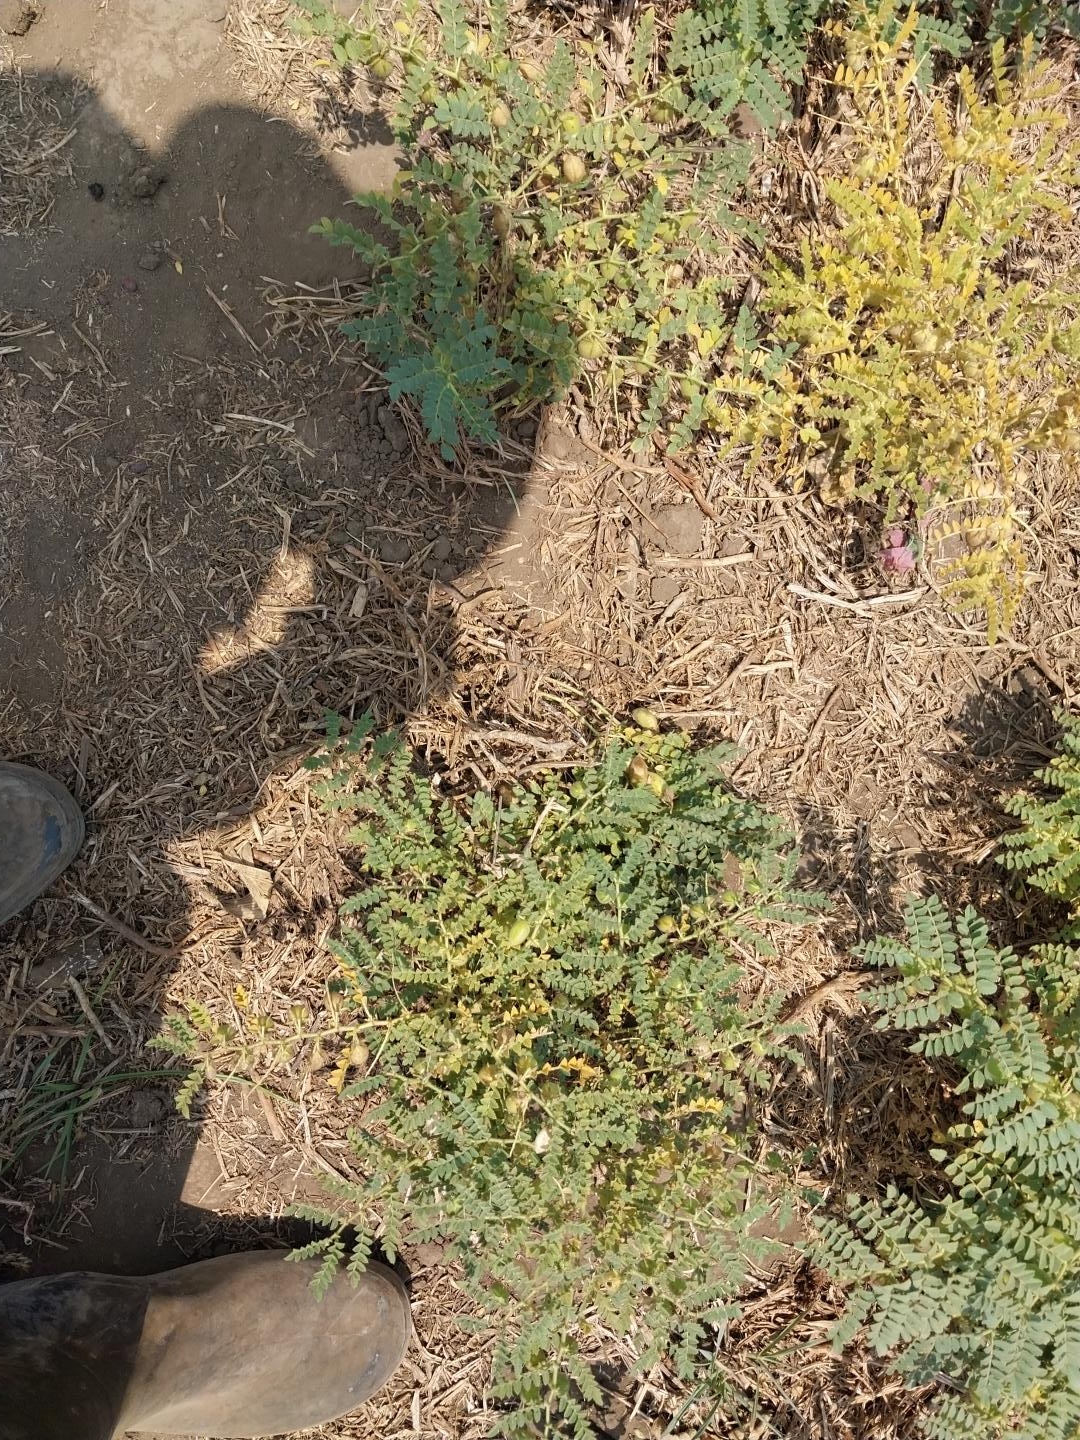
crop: chickpea
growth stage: development pod
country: Tanzania
